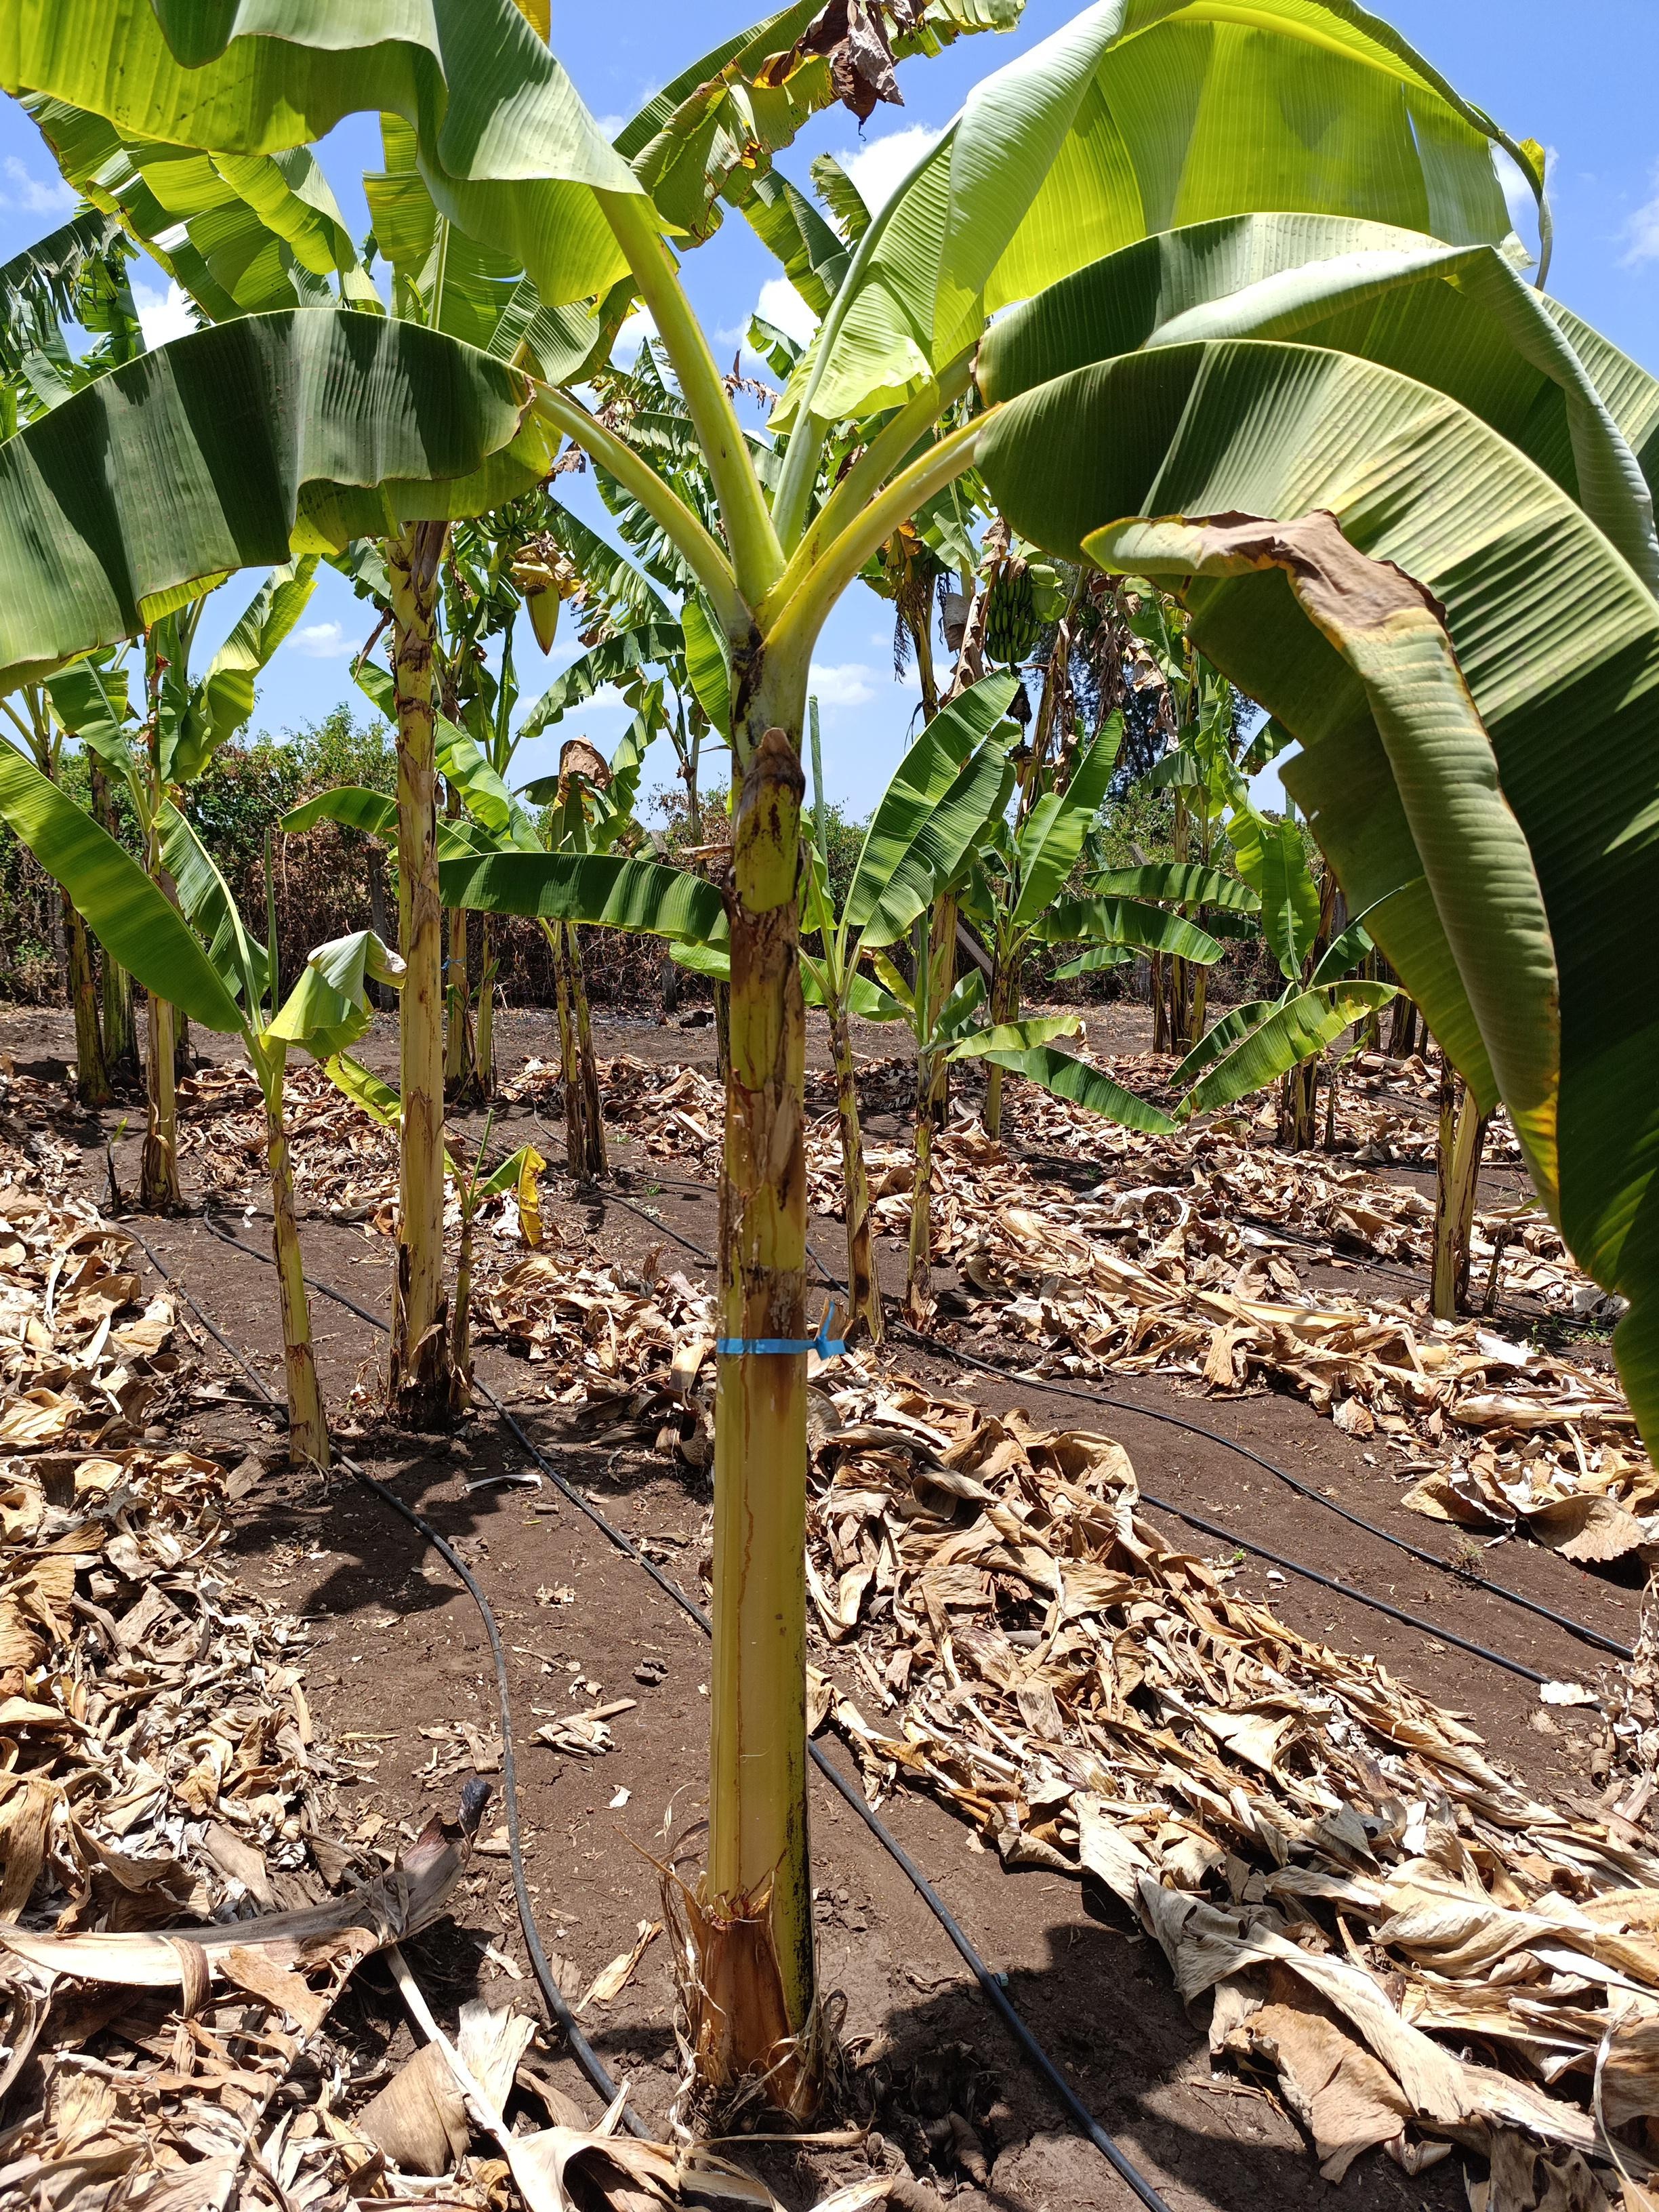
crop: banana
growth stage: vegetative
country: Tanzania
